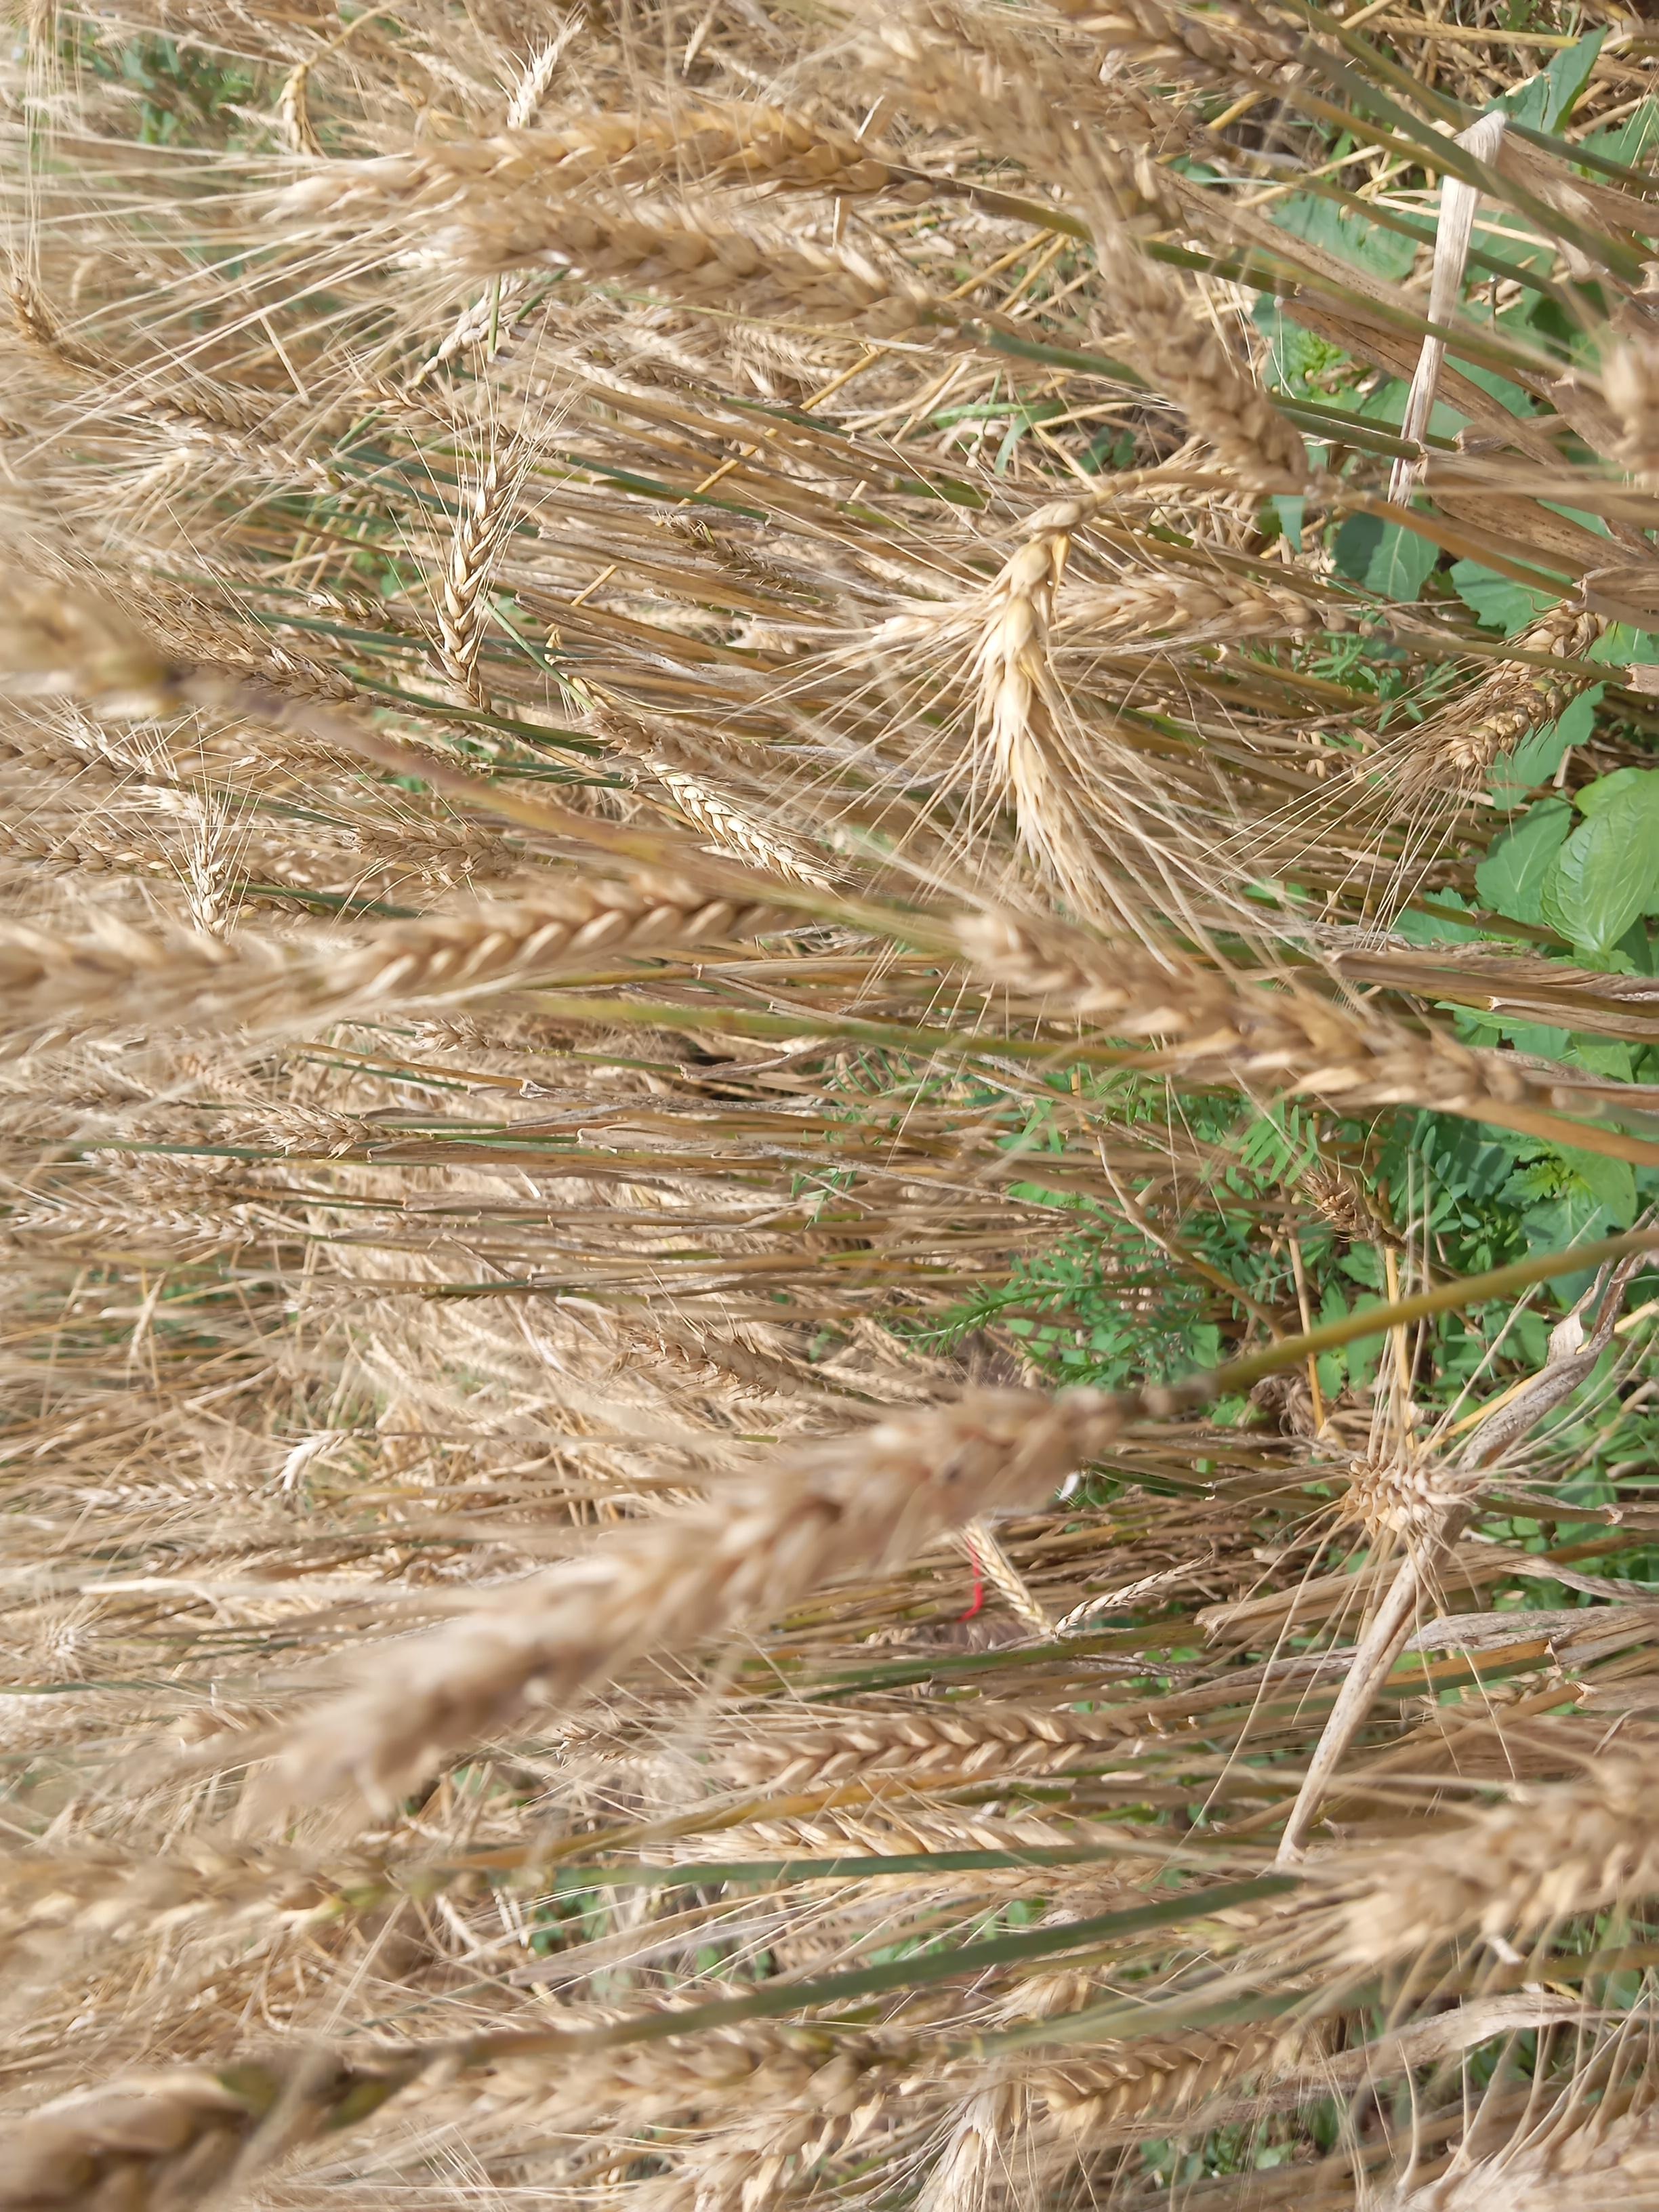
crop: wheat
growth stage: maturity
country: Kenya
